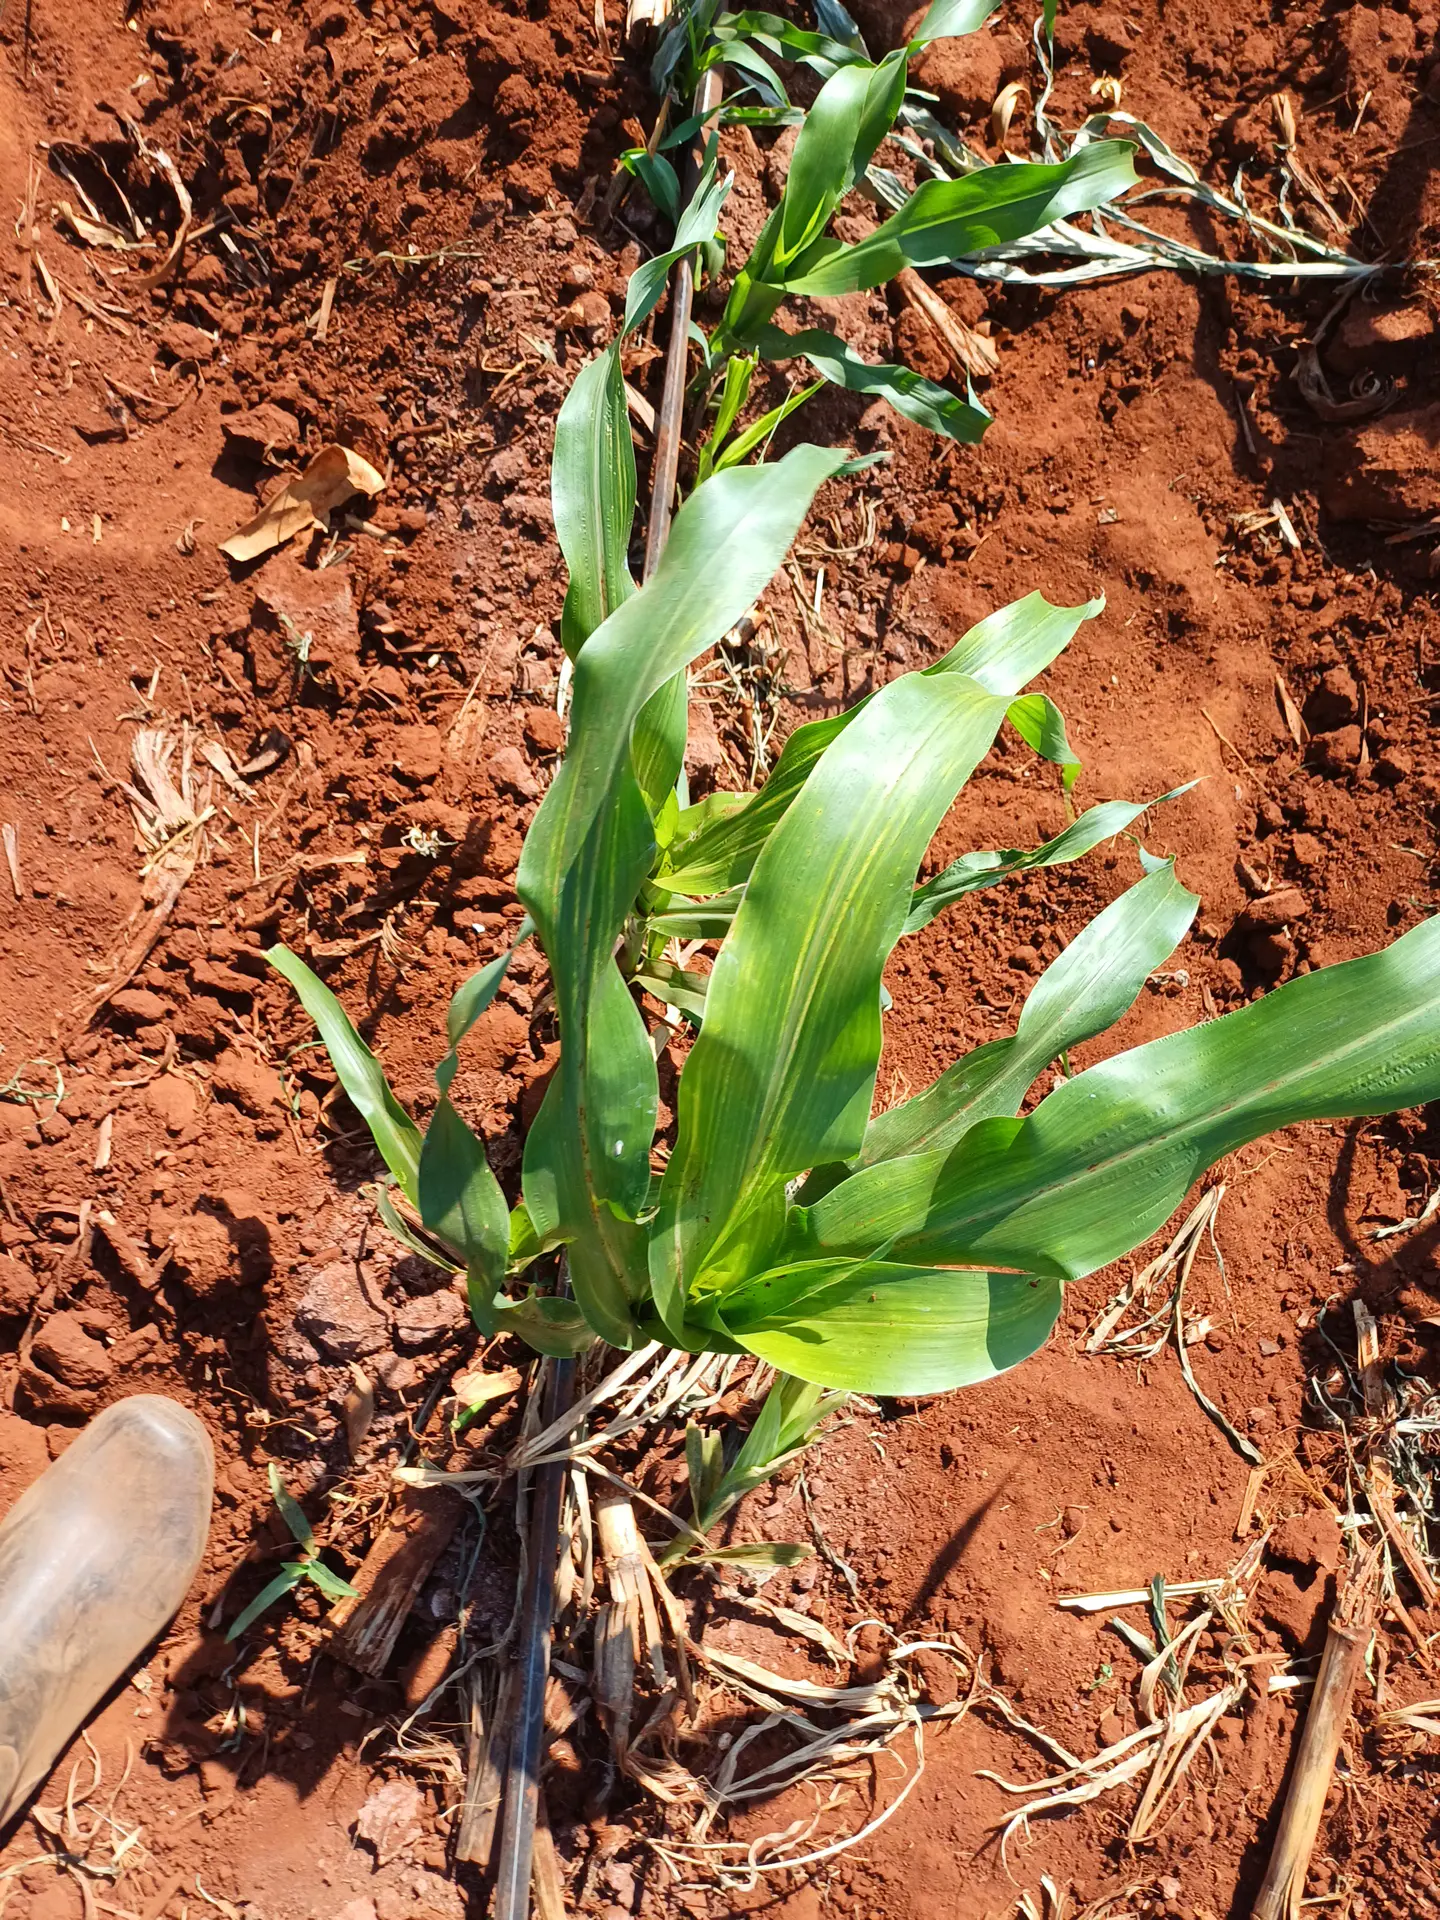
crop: sorghum
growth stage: vegetative
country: Kenya
